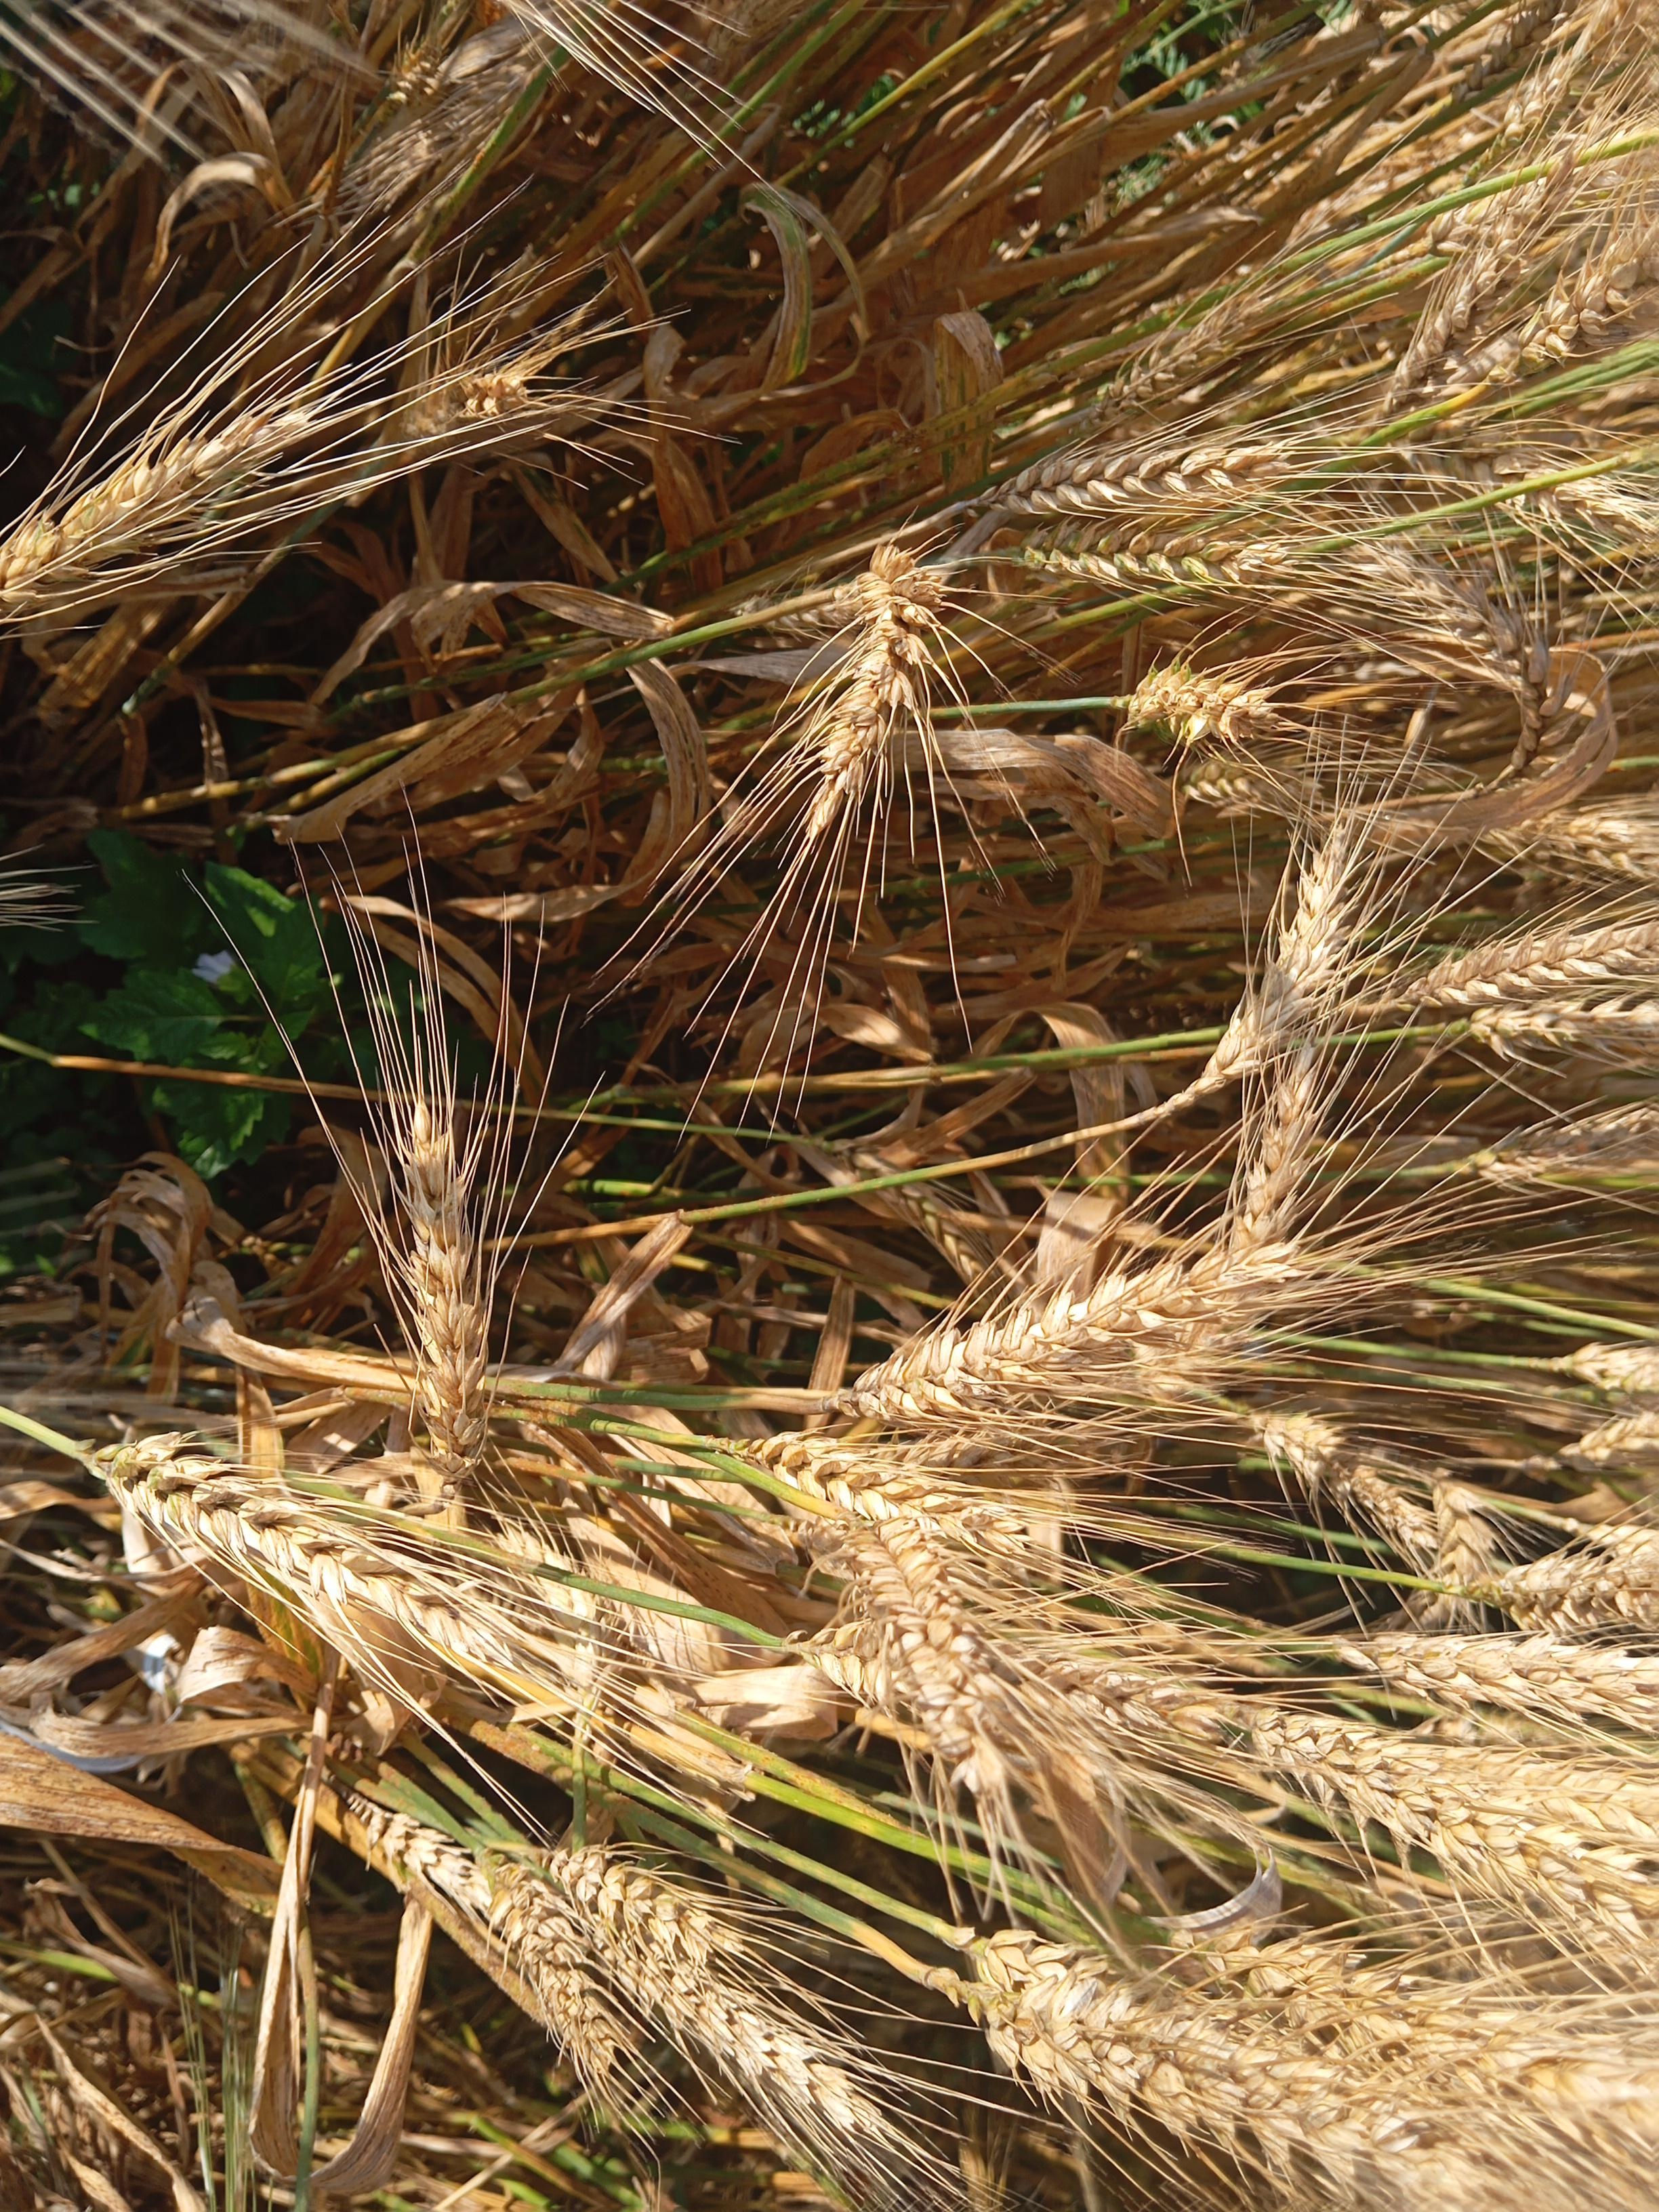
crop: wheat
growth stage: maturity
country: Kenya
